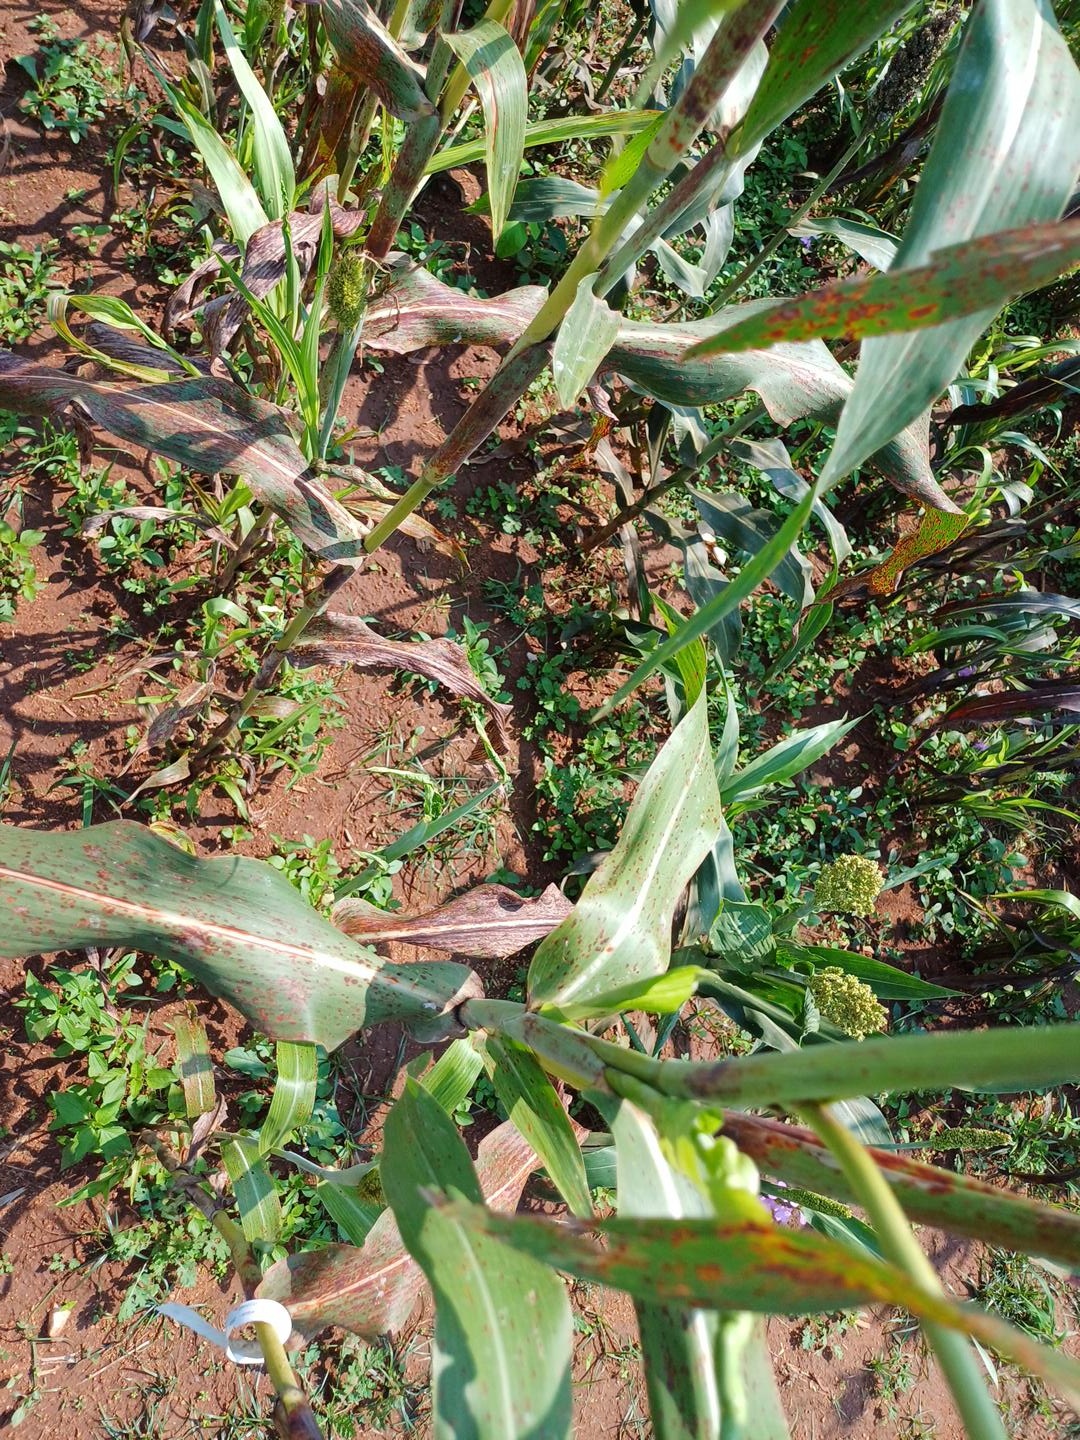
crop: sorghum
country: Kenya
